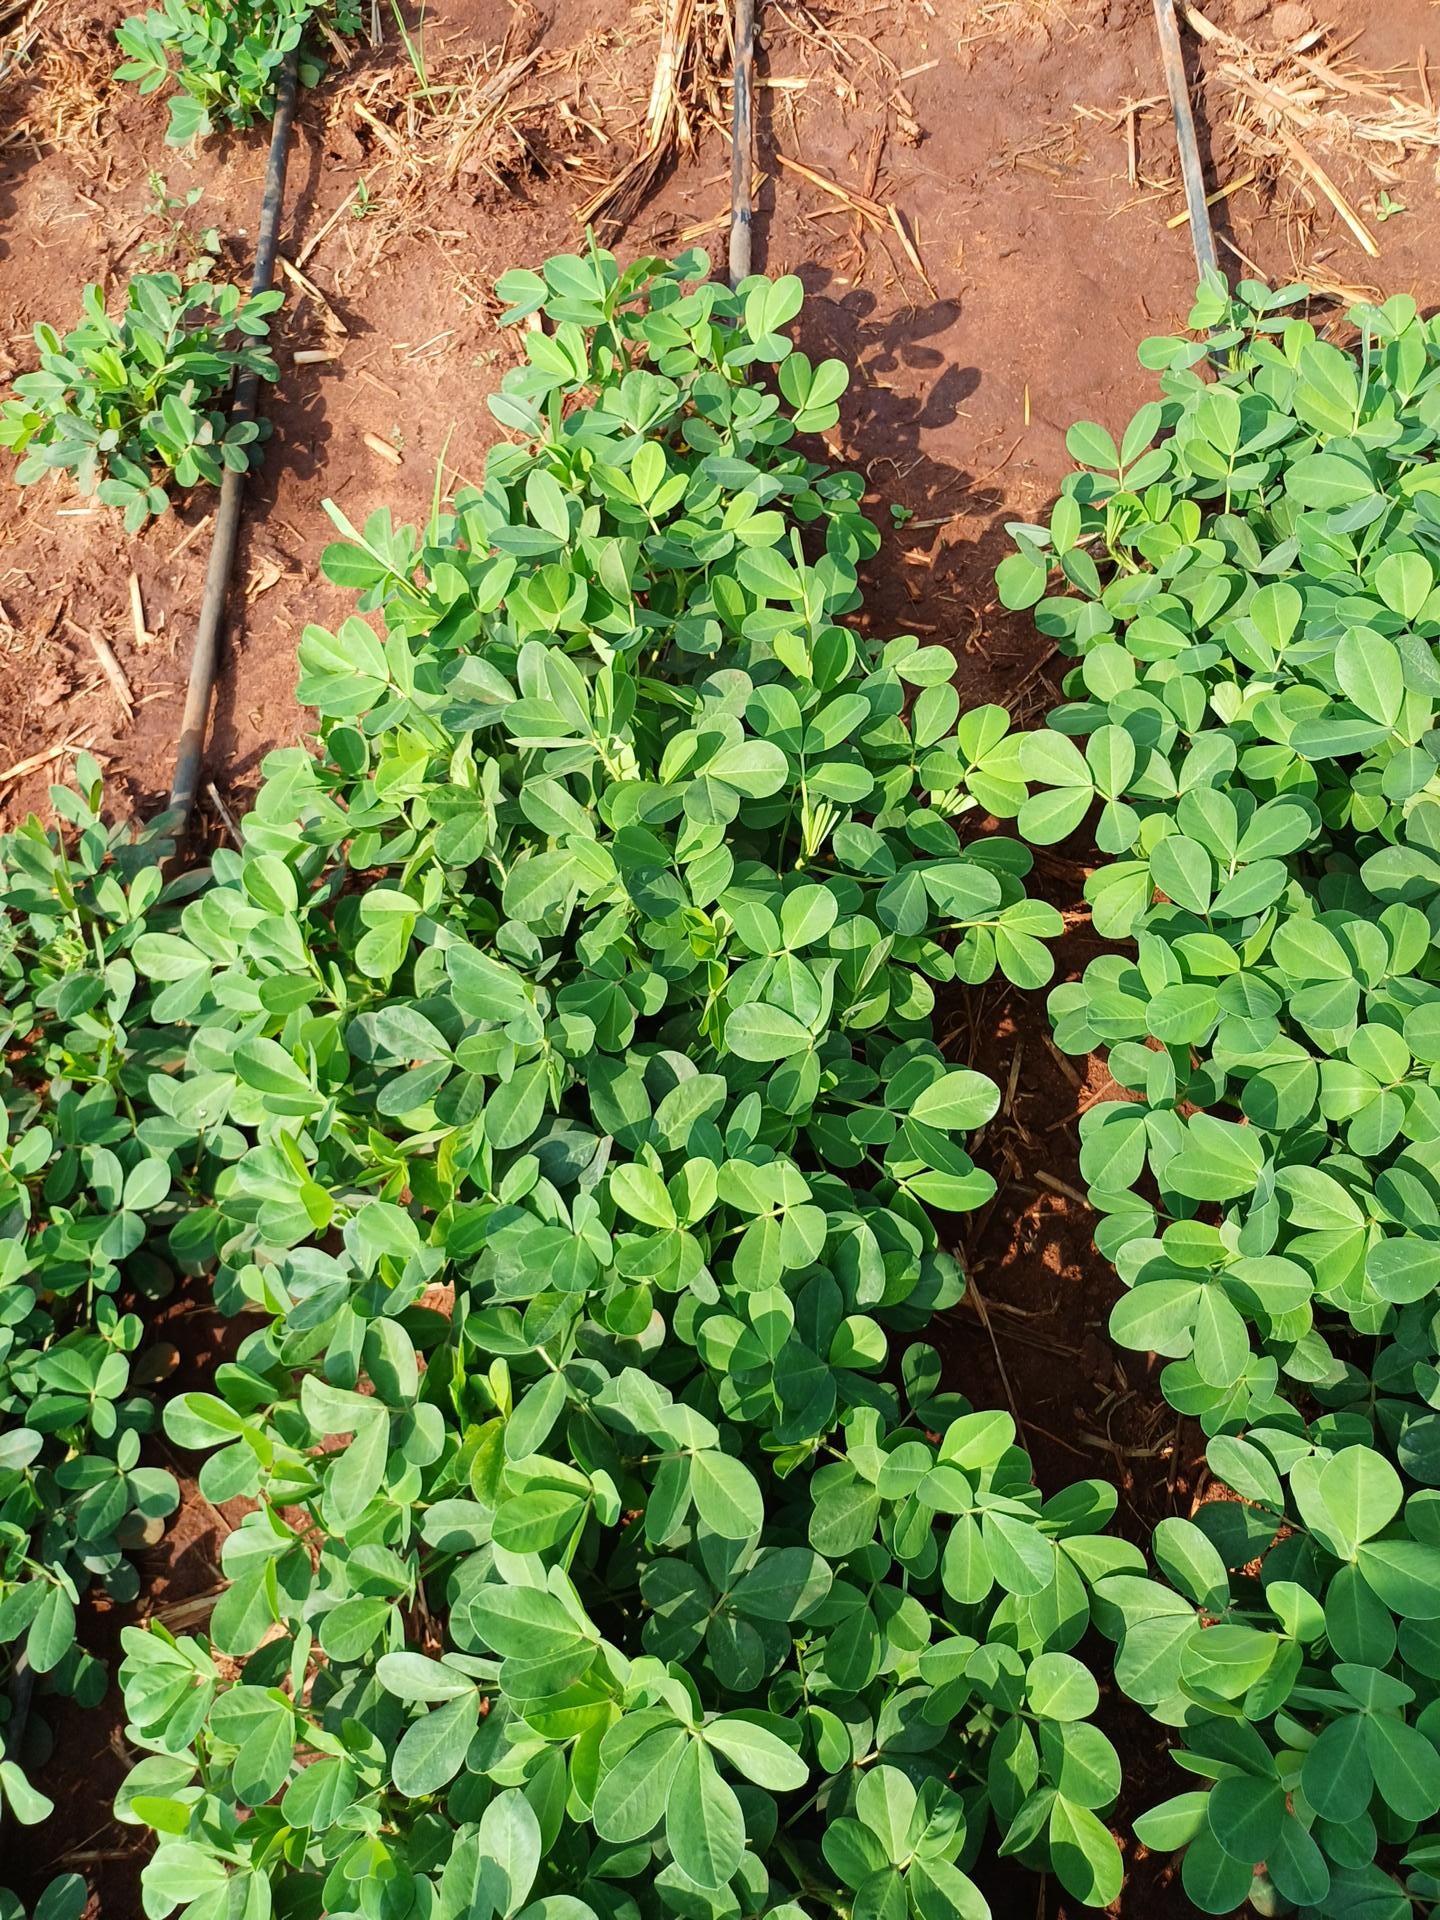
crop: groundnut
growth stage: flowering
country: Kenya
